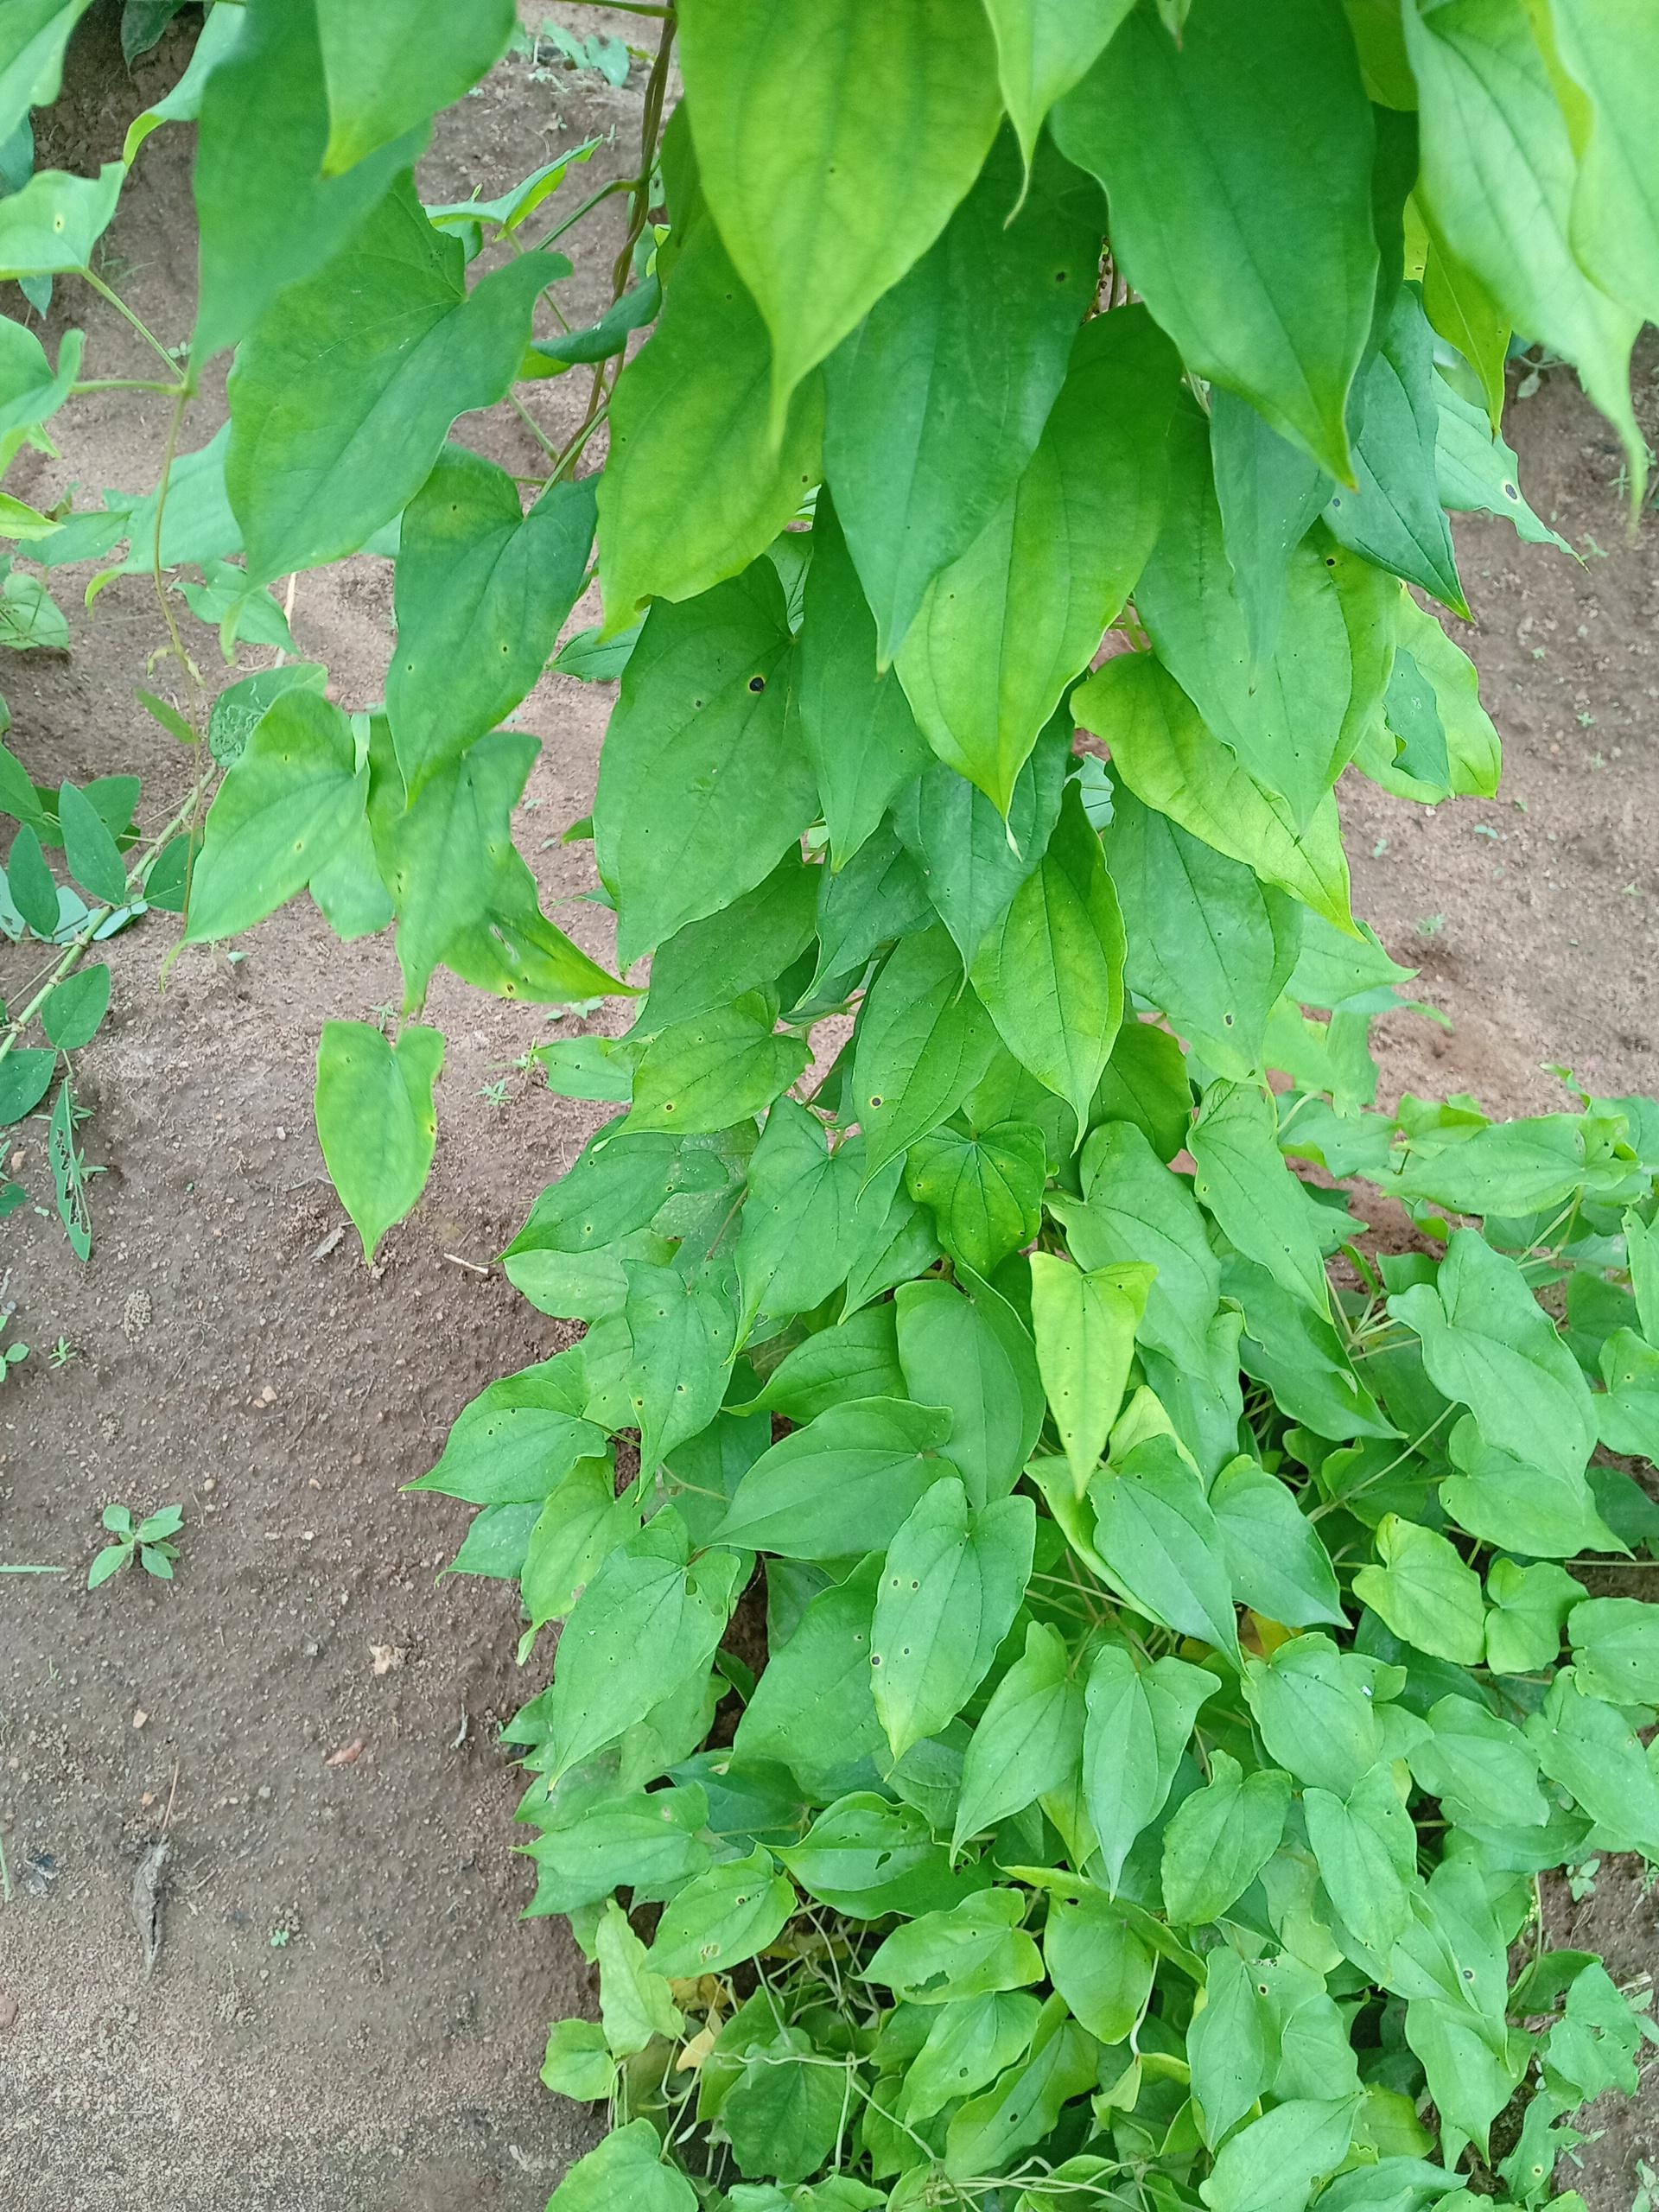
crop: yam
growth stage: vegetative
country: Nigeria
